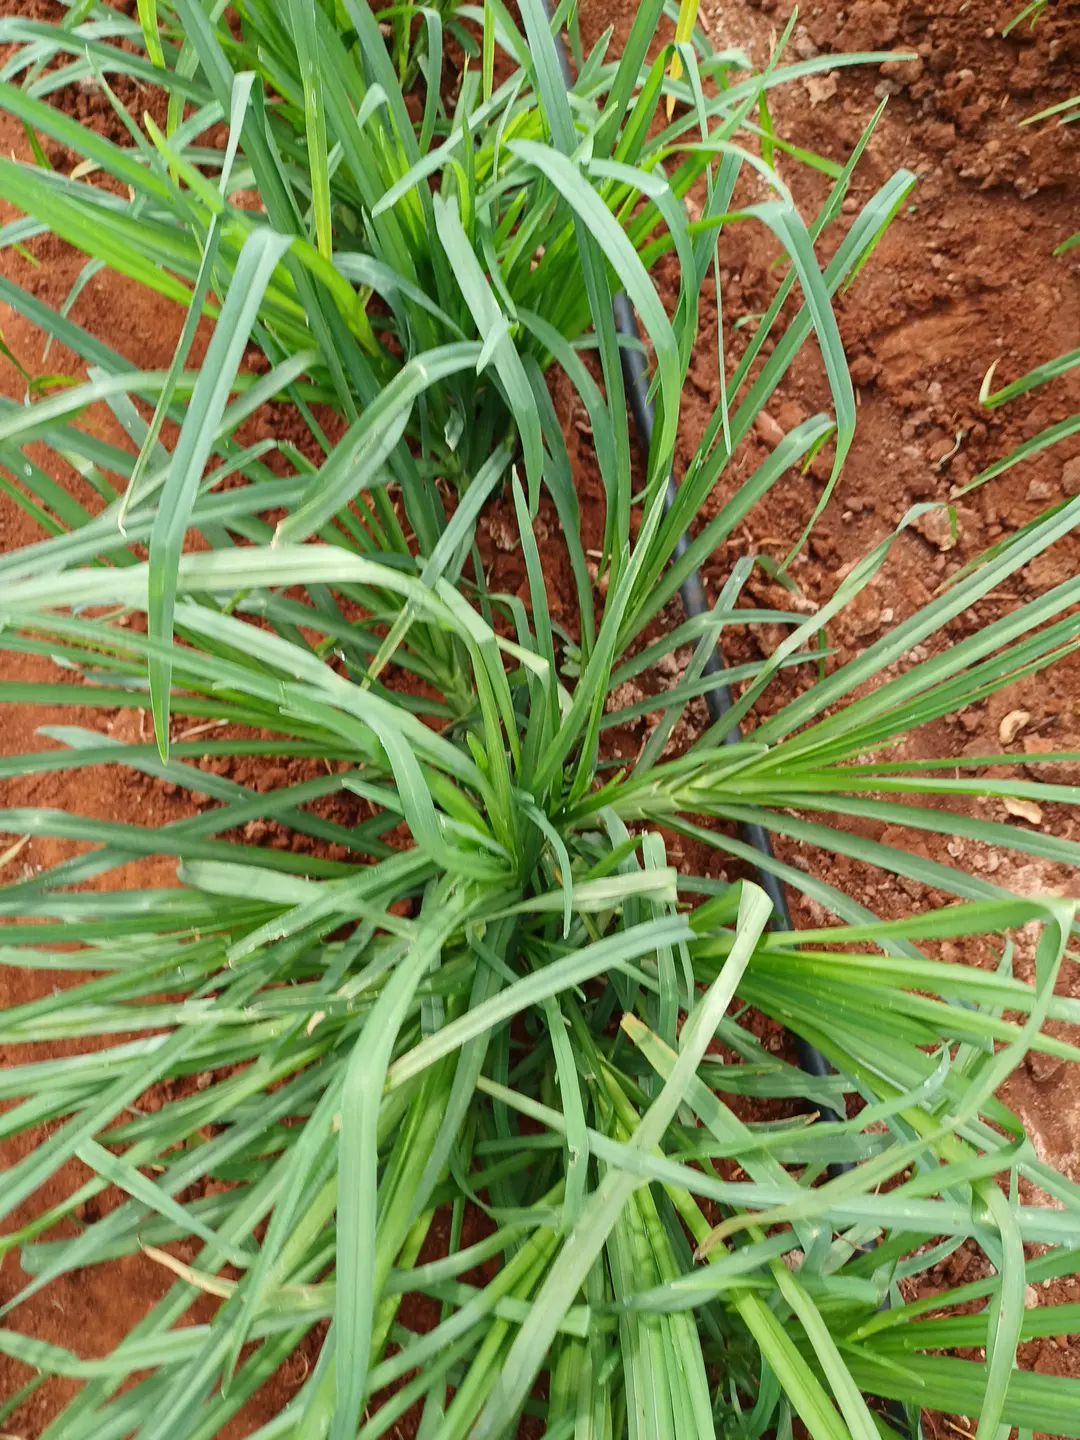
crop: finger millet
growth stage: elongation stem
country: Kenya
